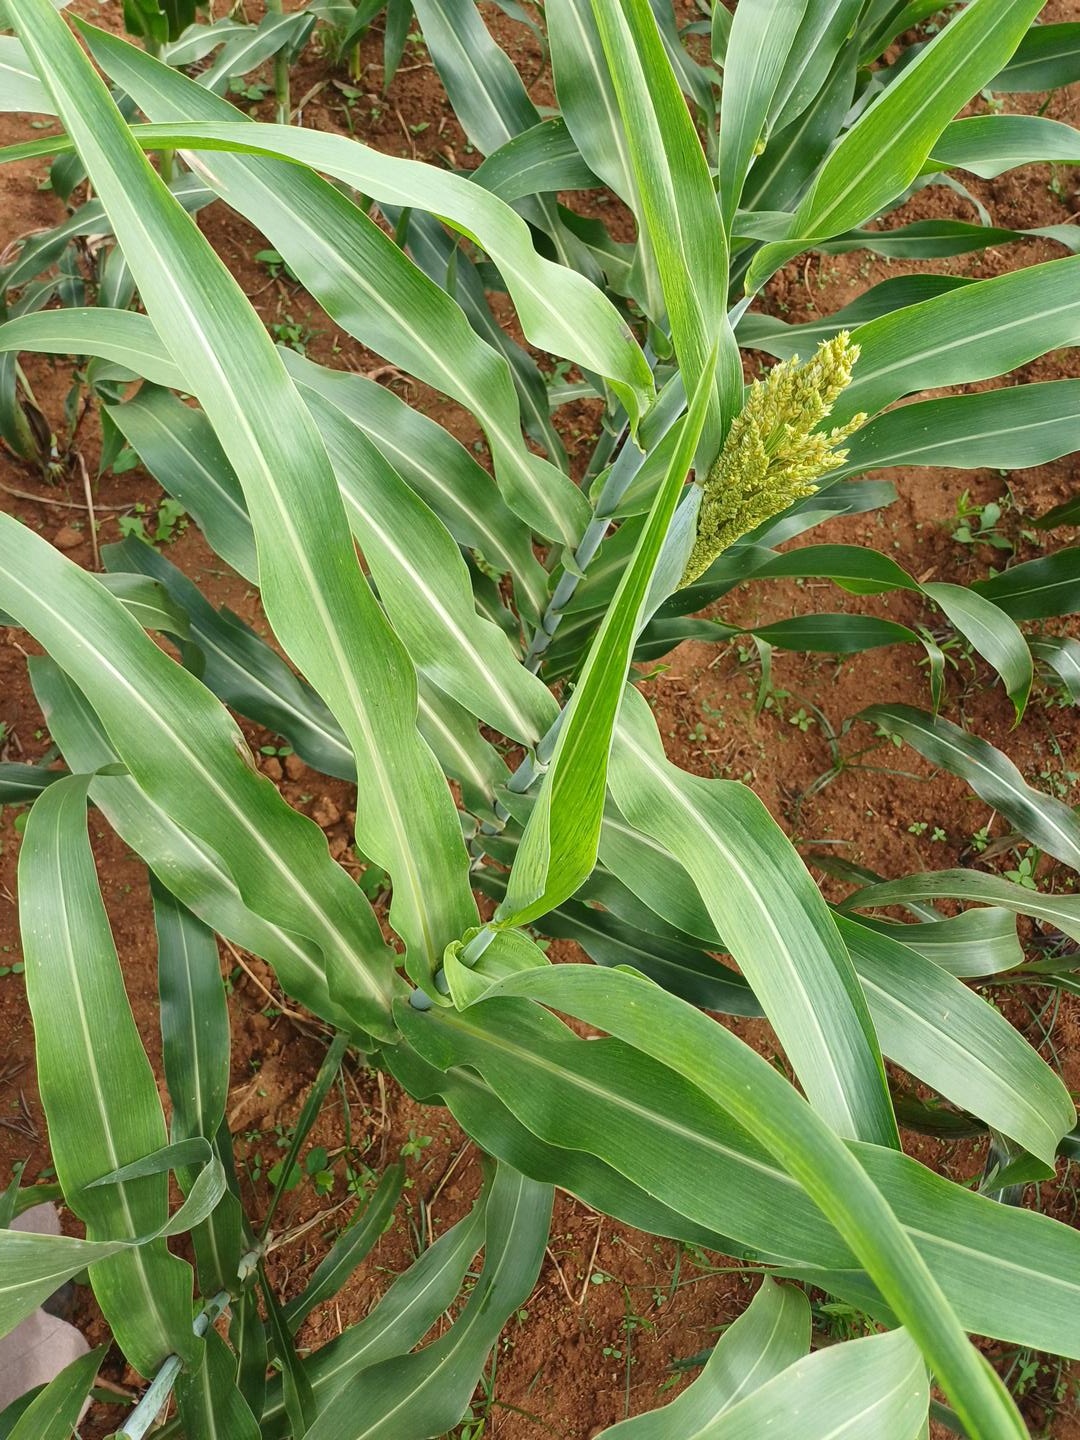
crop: sorghum
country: Kenya
